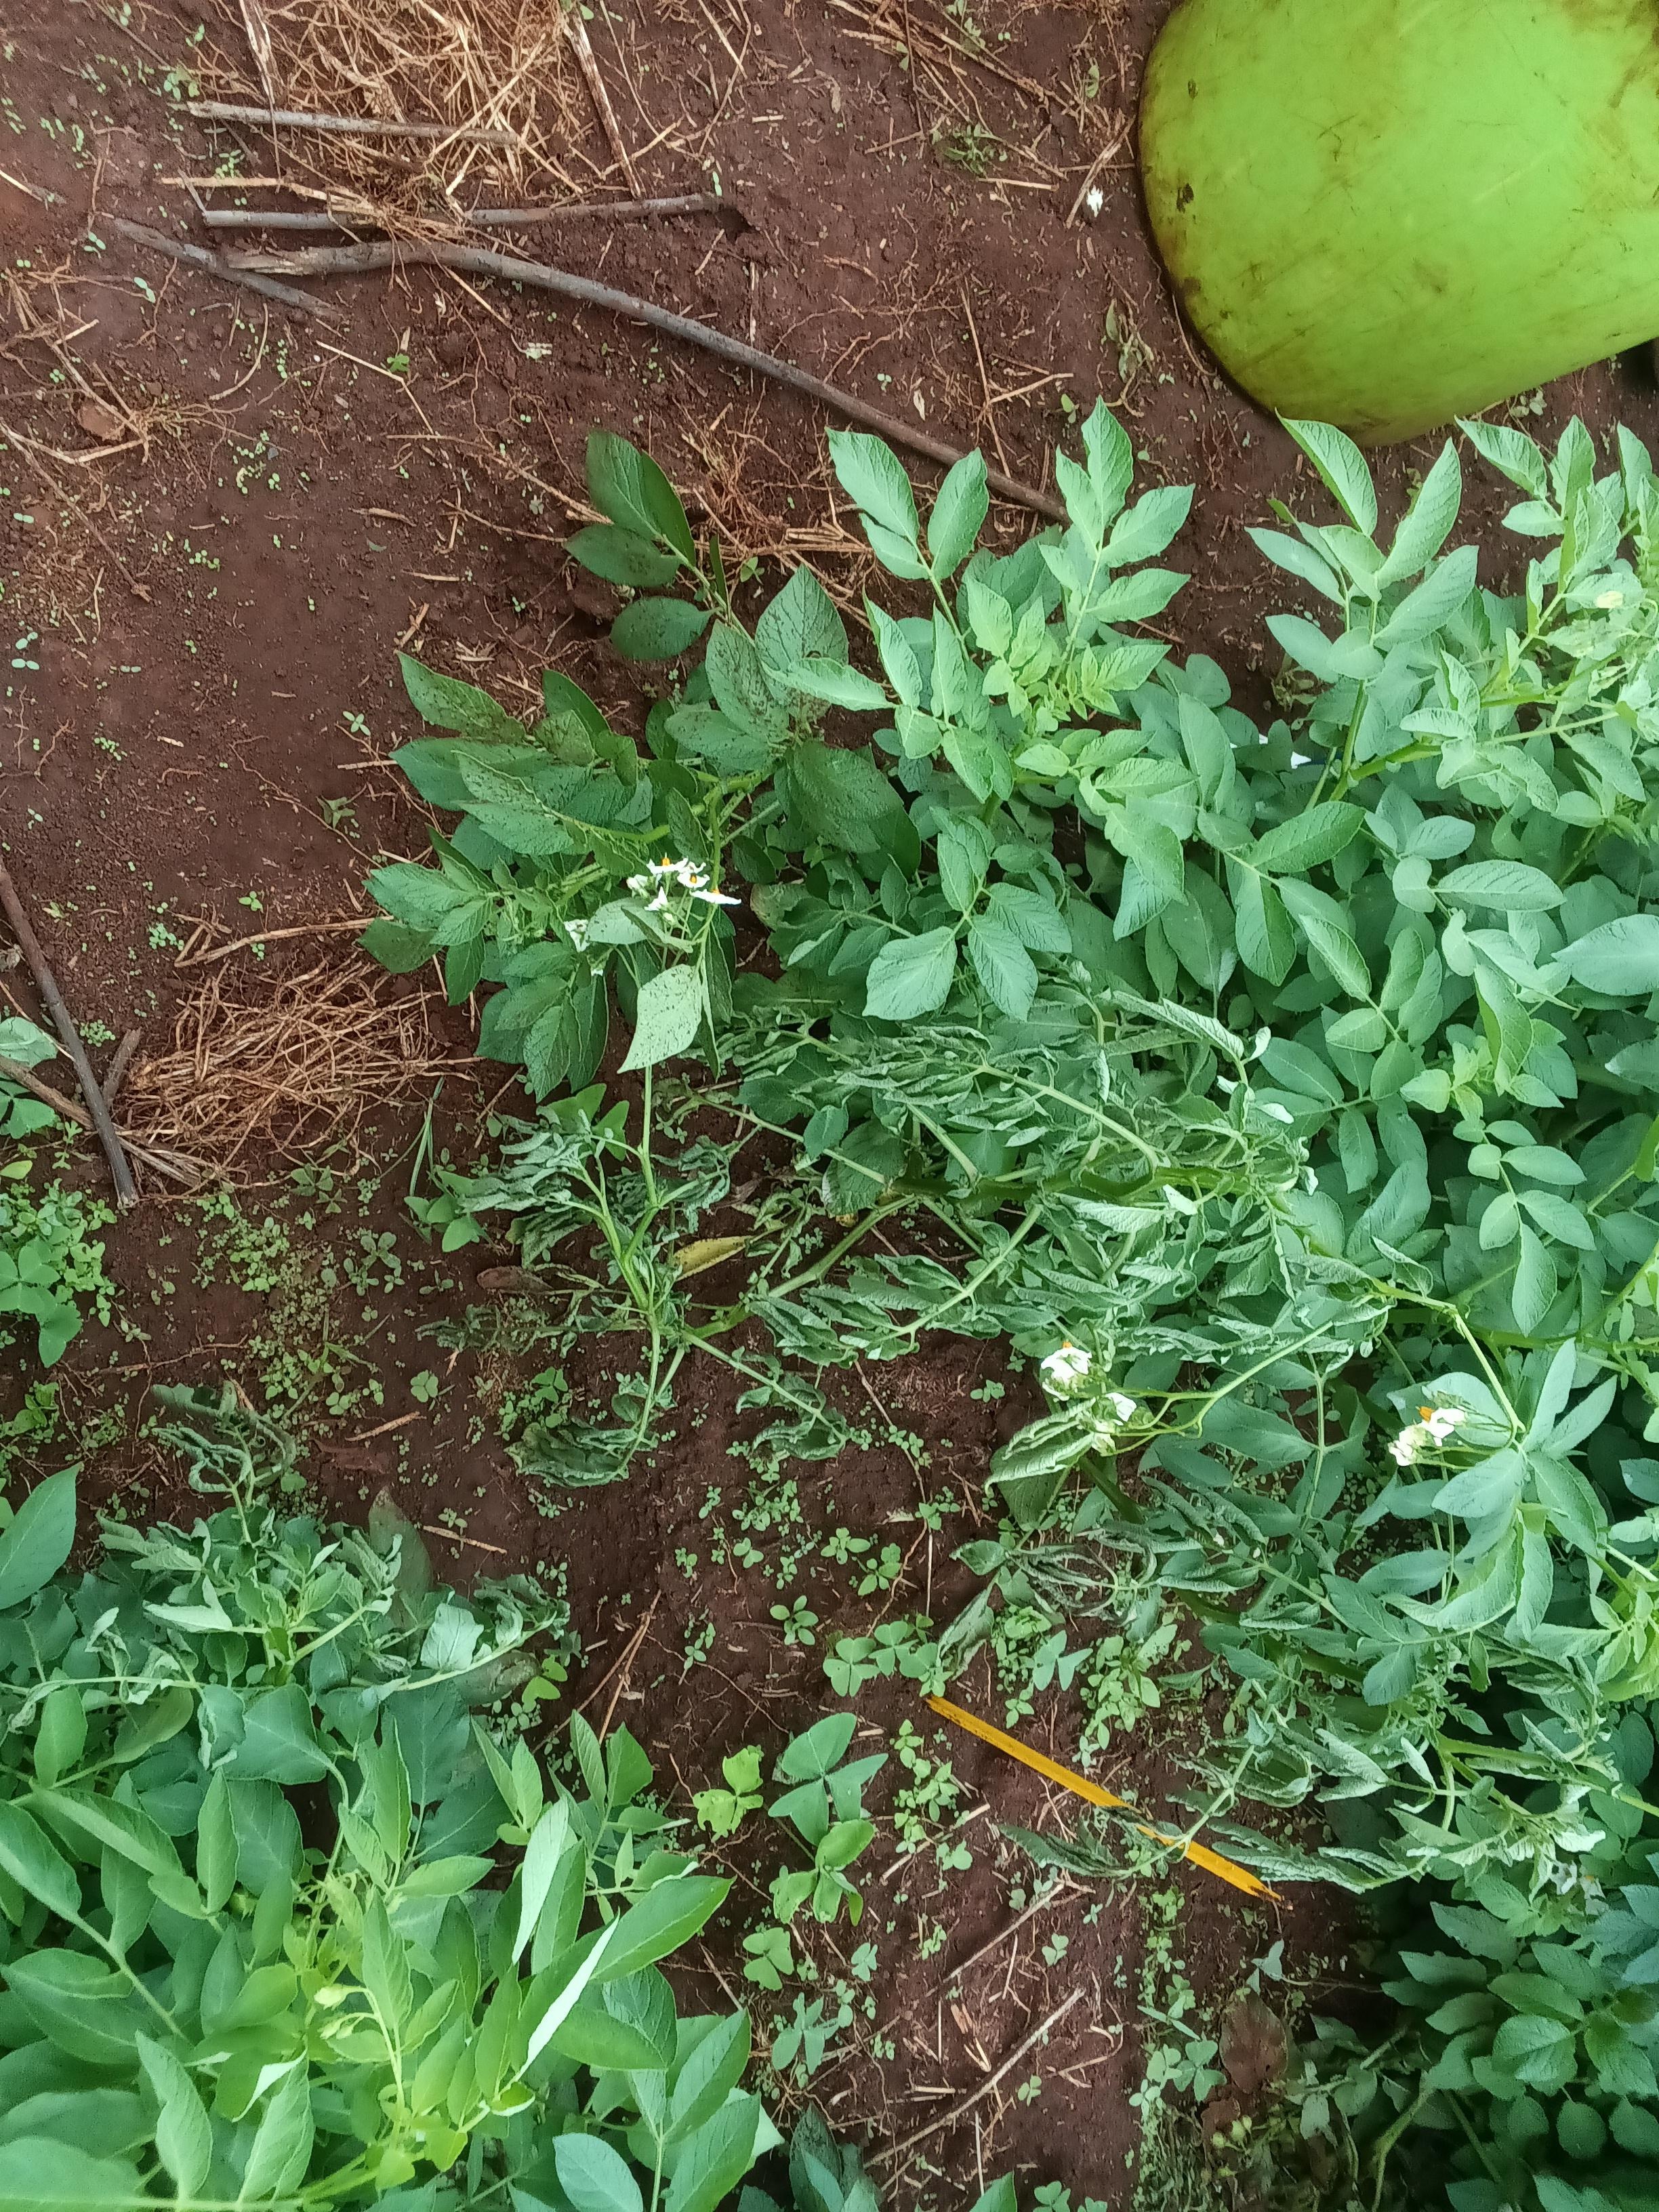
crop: potato
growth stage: flowering
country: Kenya
